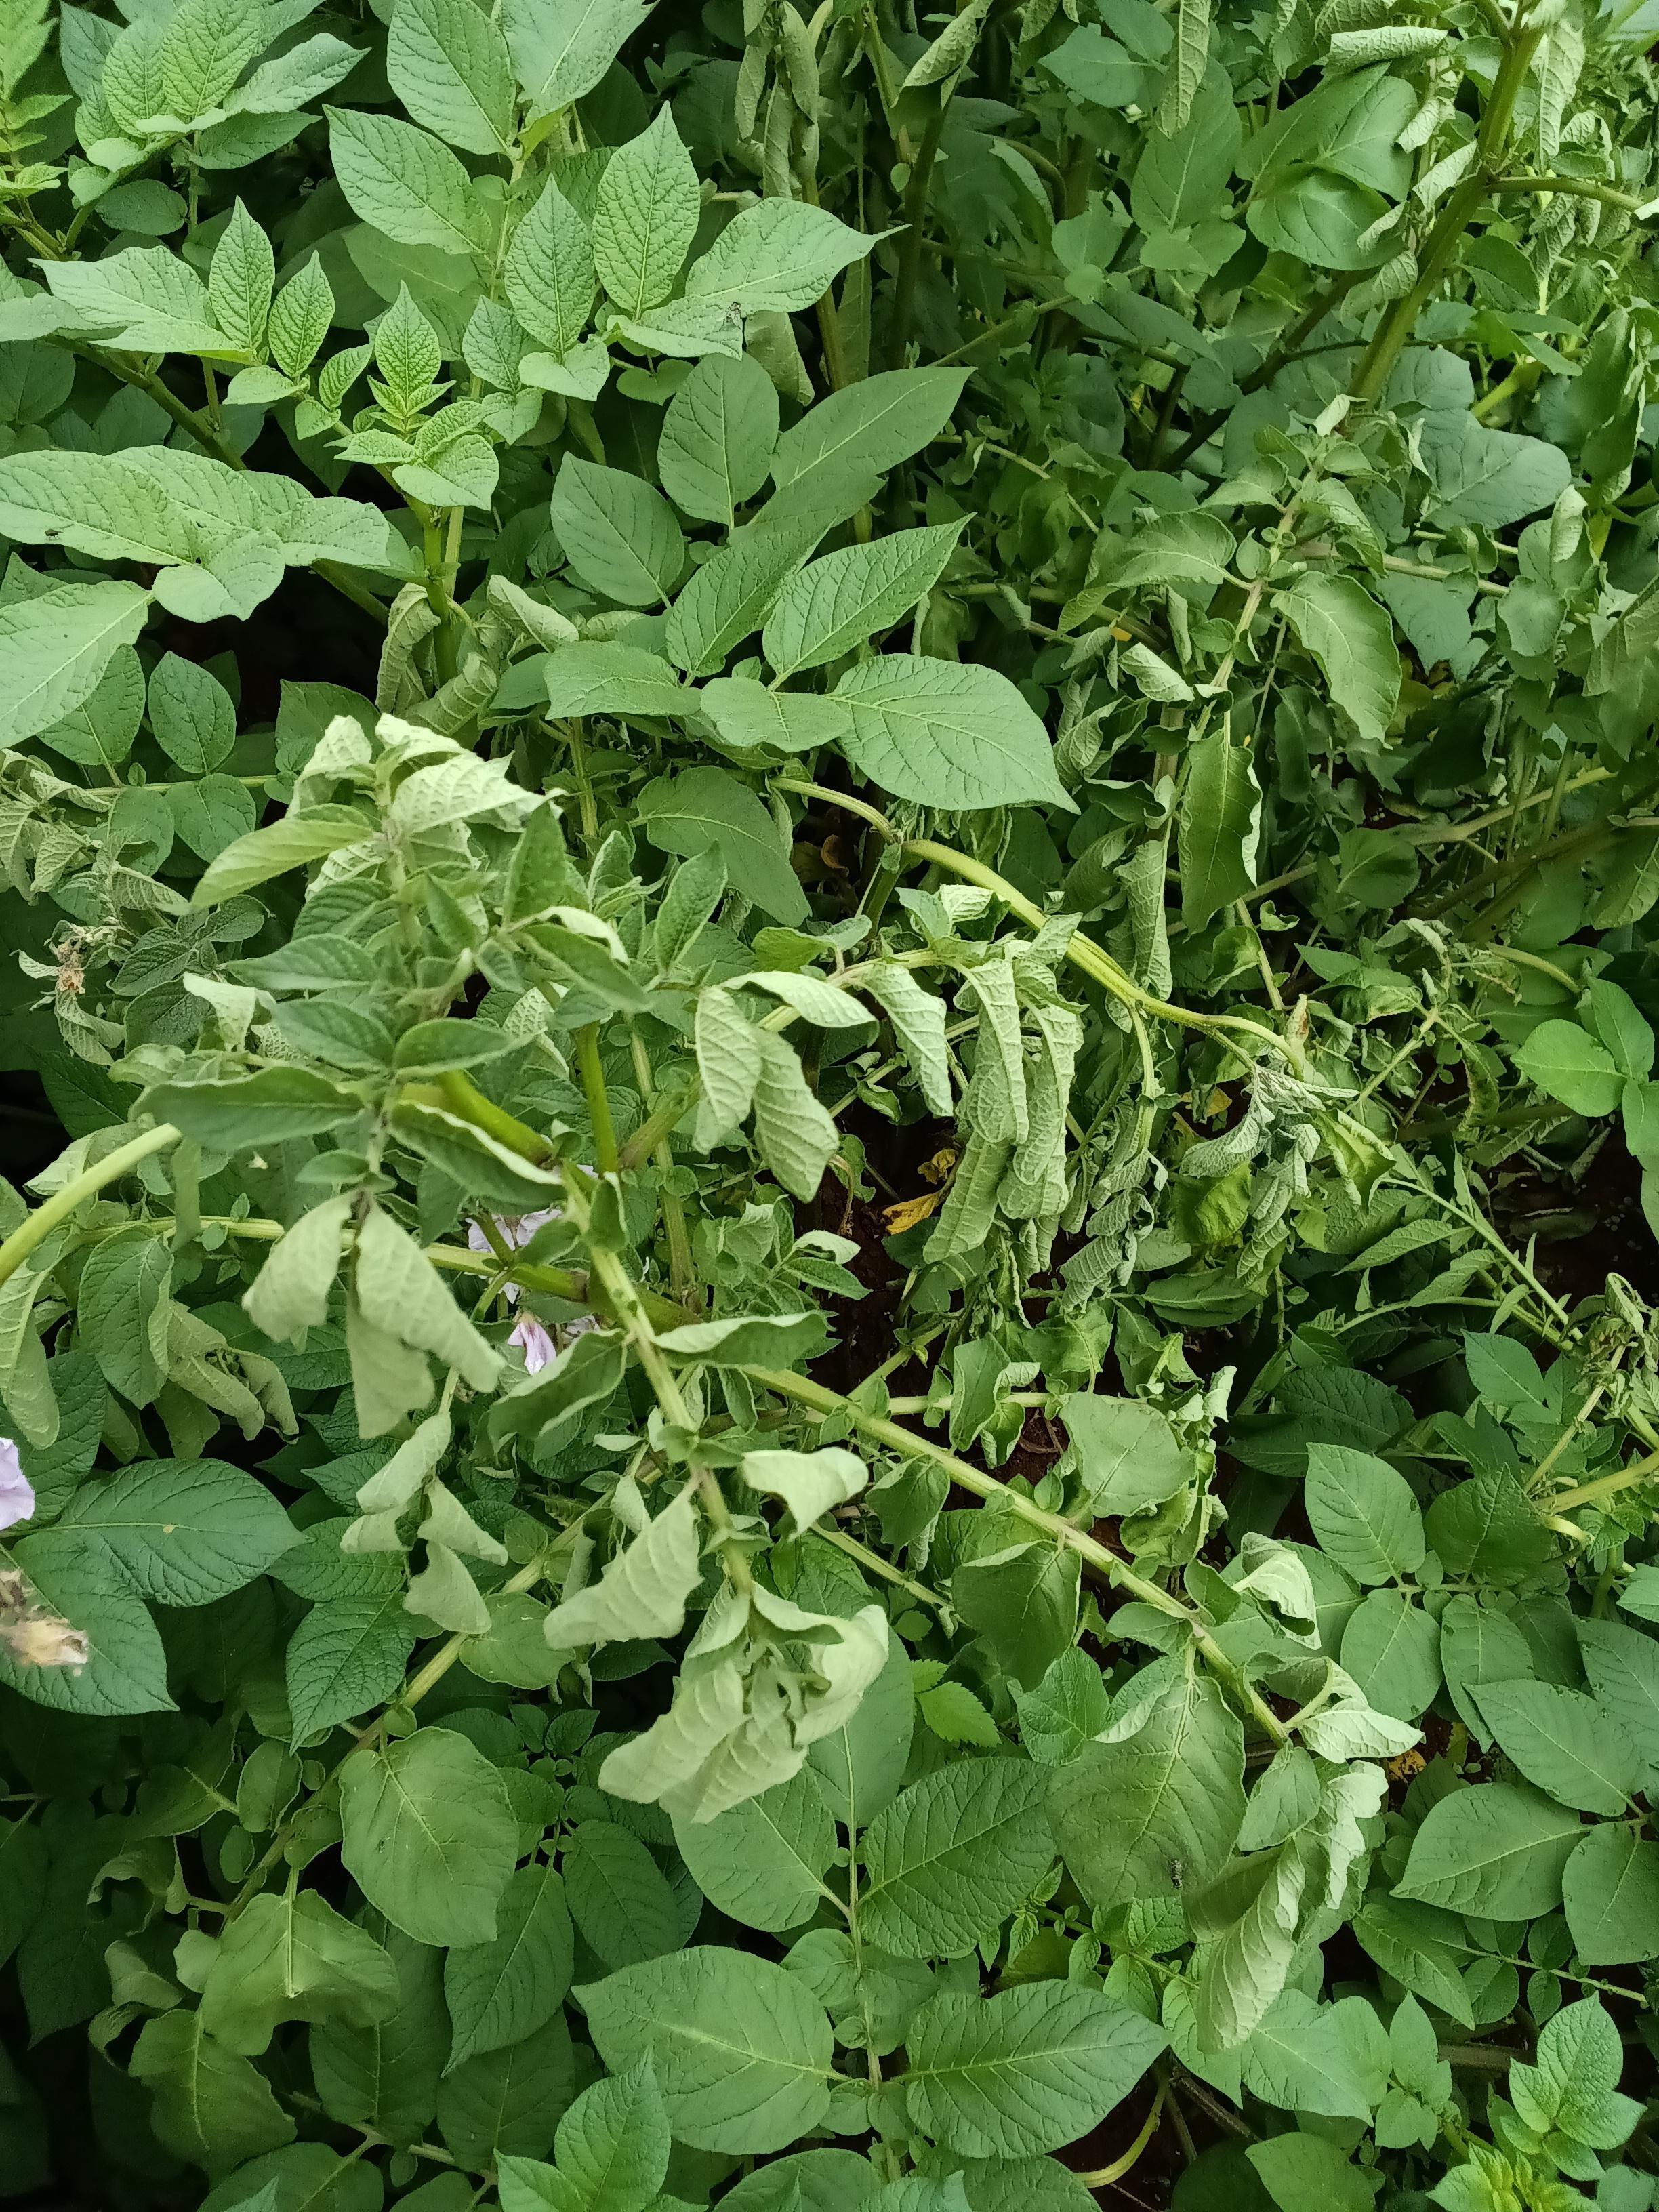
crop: potato
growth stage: flowering
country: Kenya
